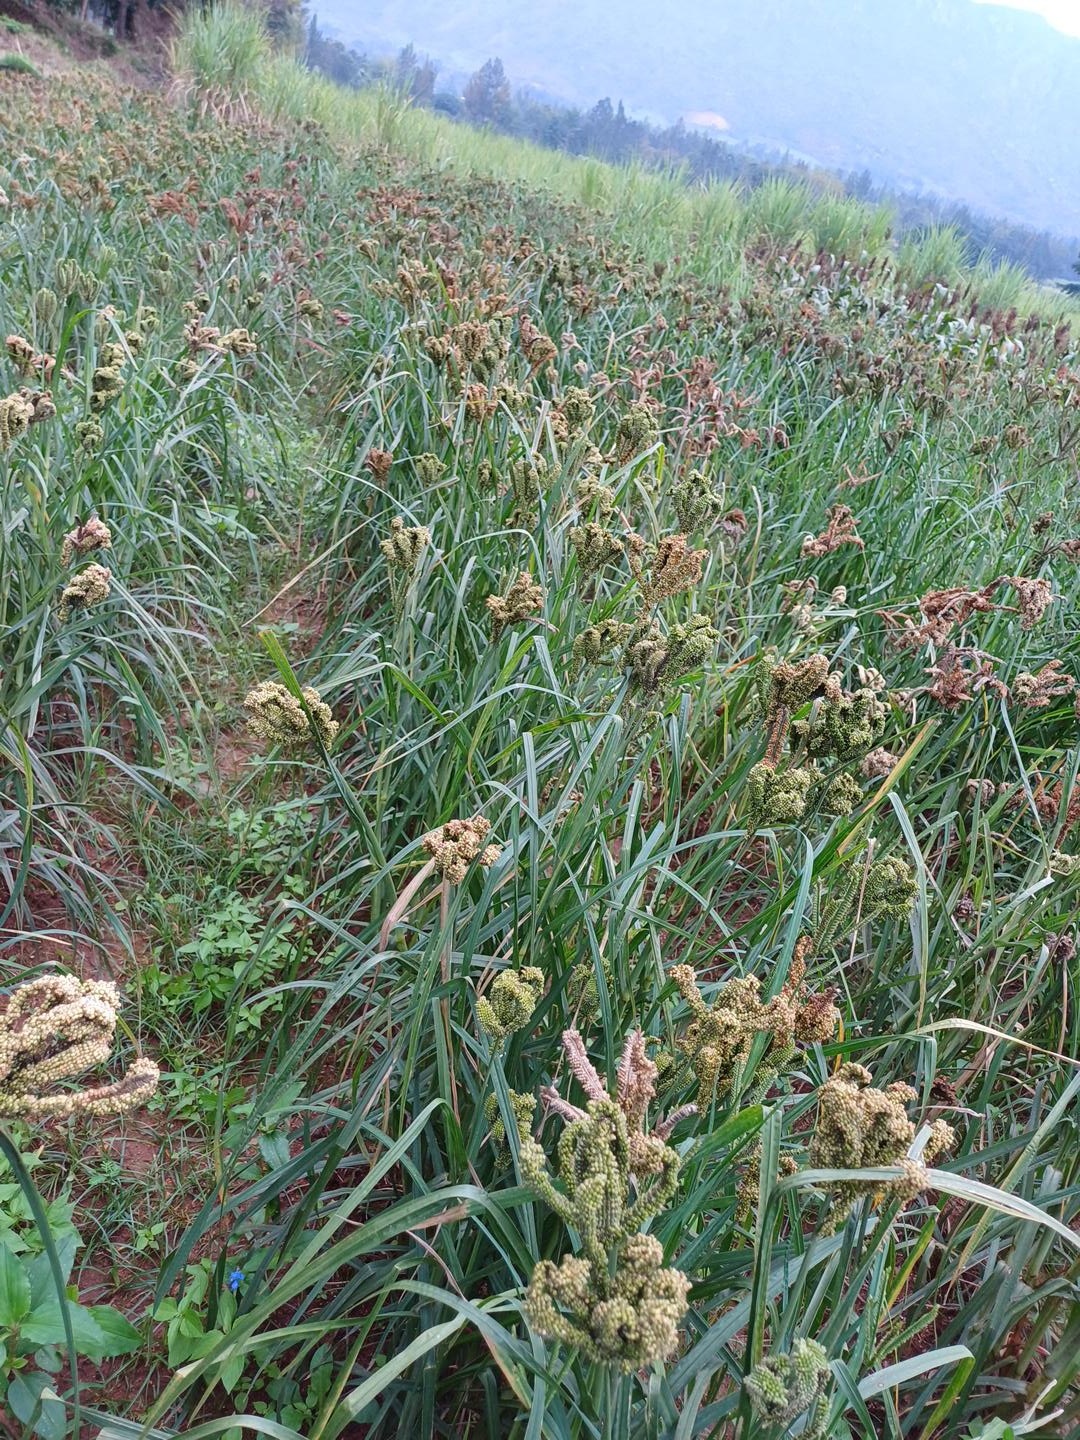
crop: finger millet
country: Kenya
